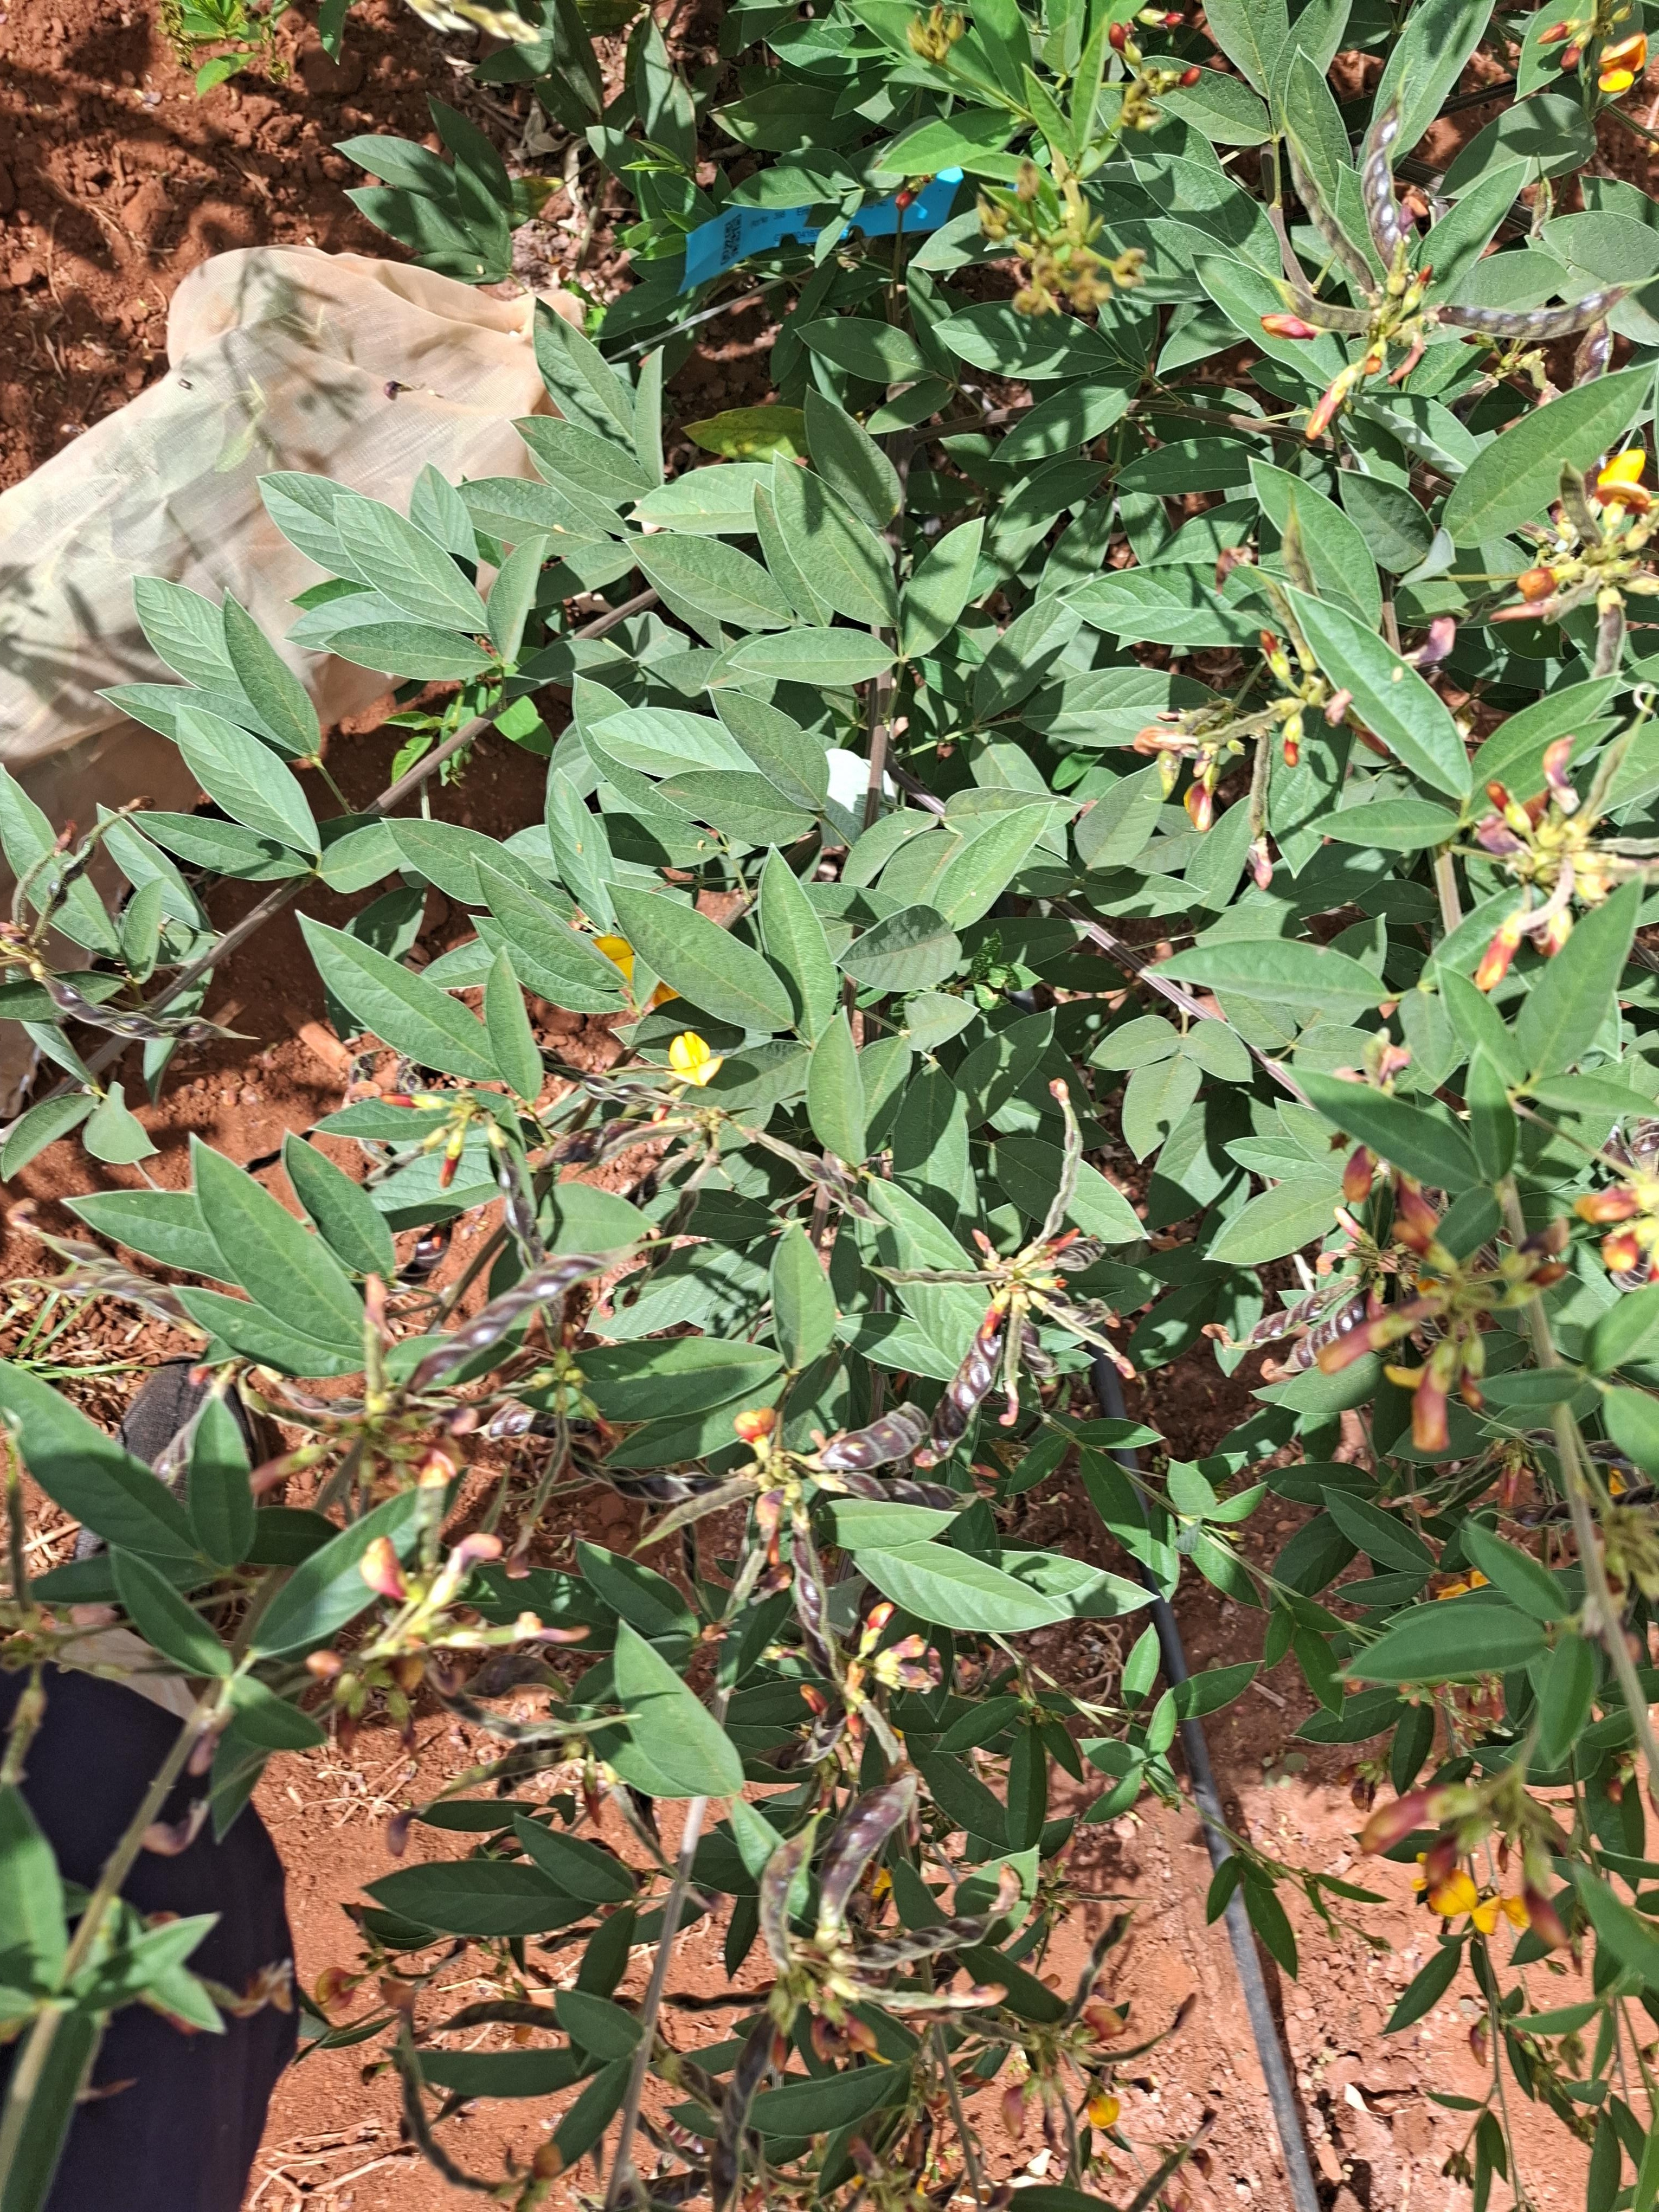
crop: pigeonpea
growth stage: development pod
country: Kenya
